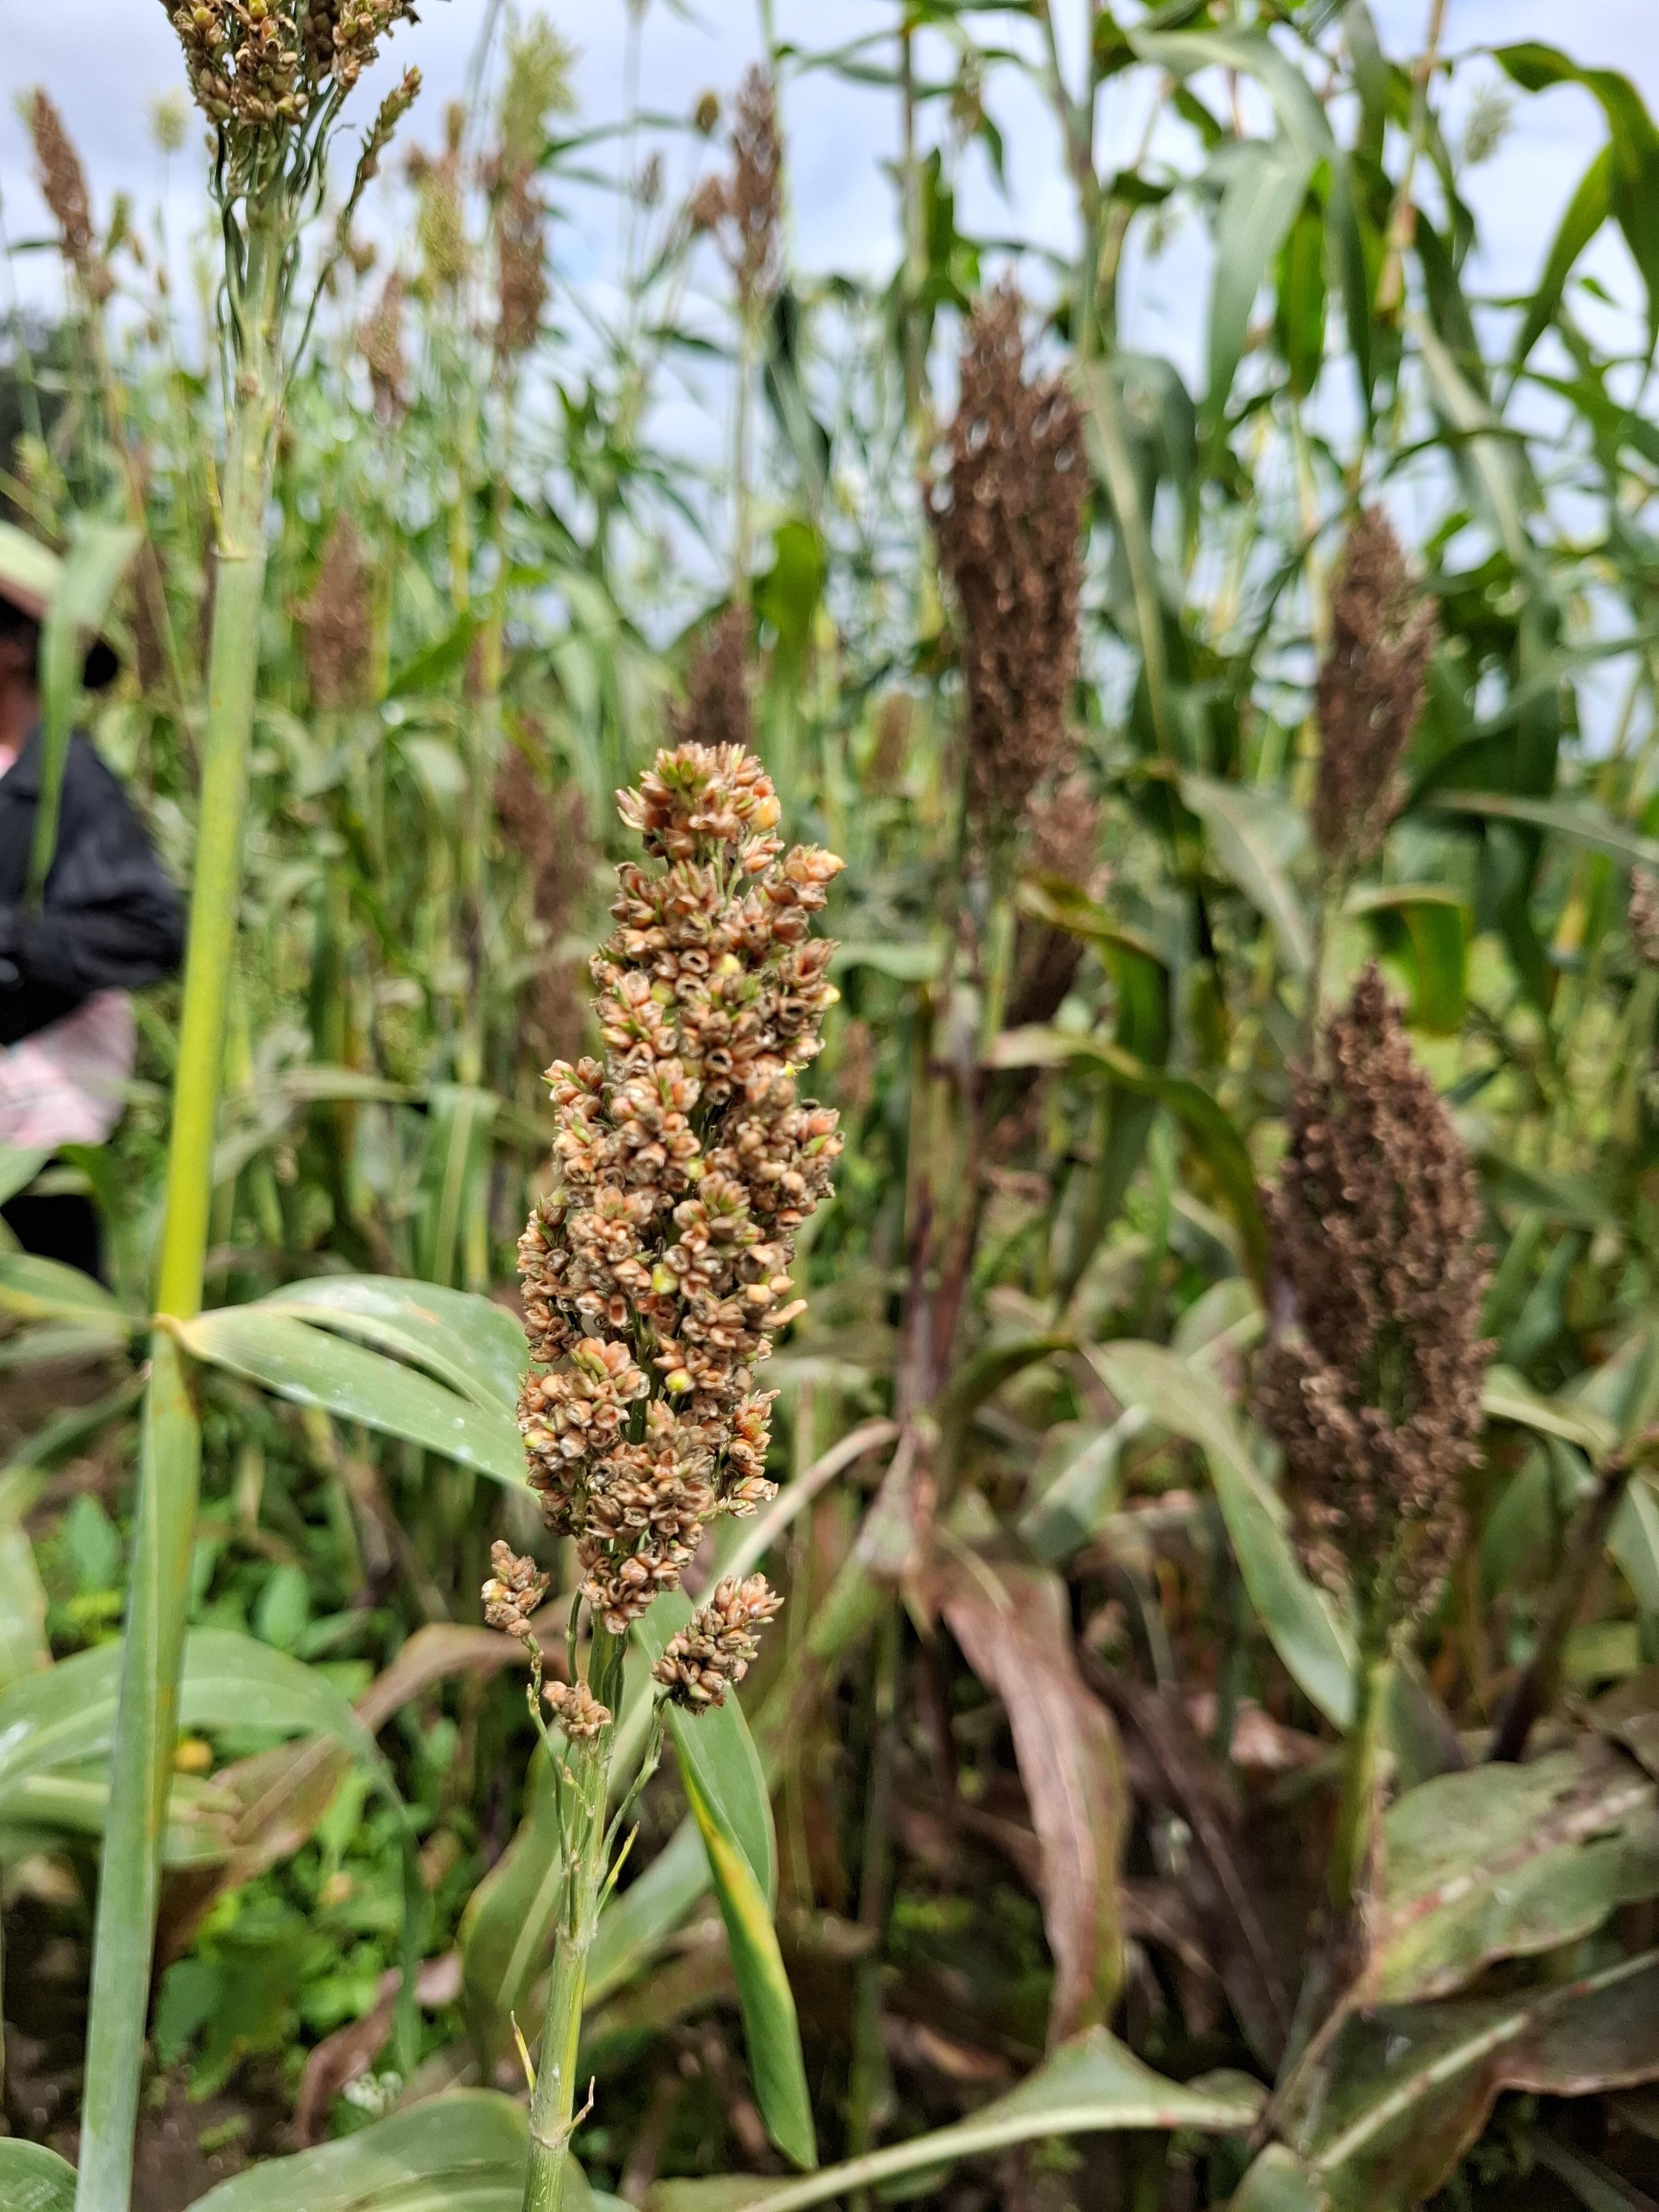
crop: sorghum
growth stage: harvest maturity
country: Tanzania
